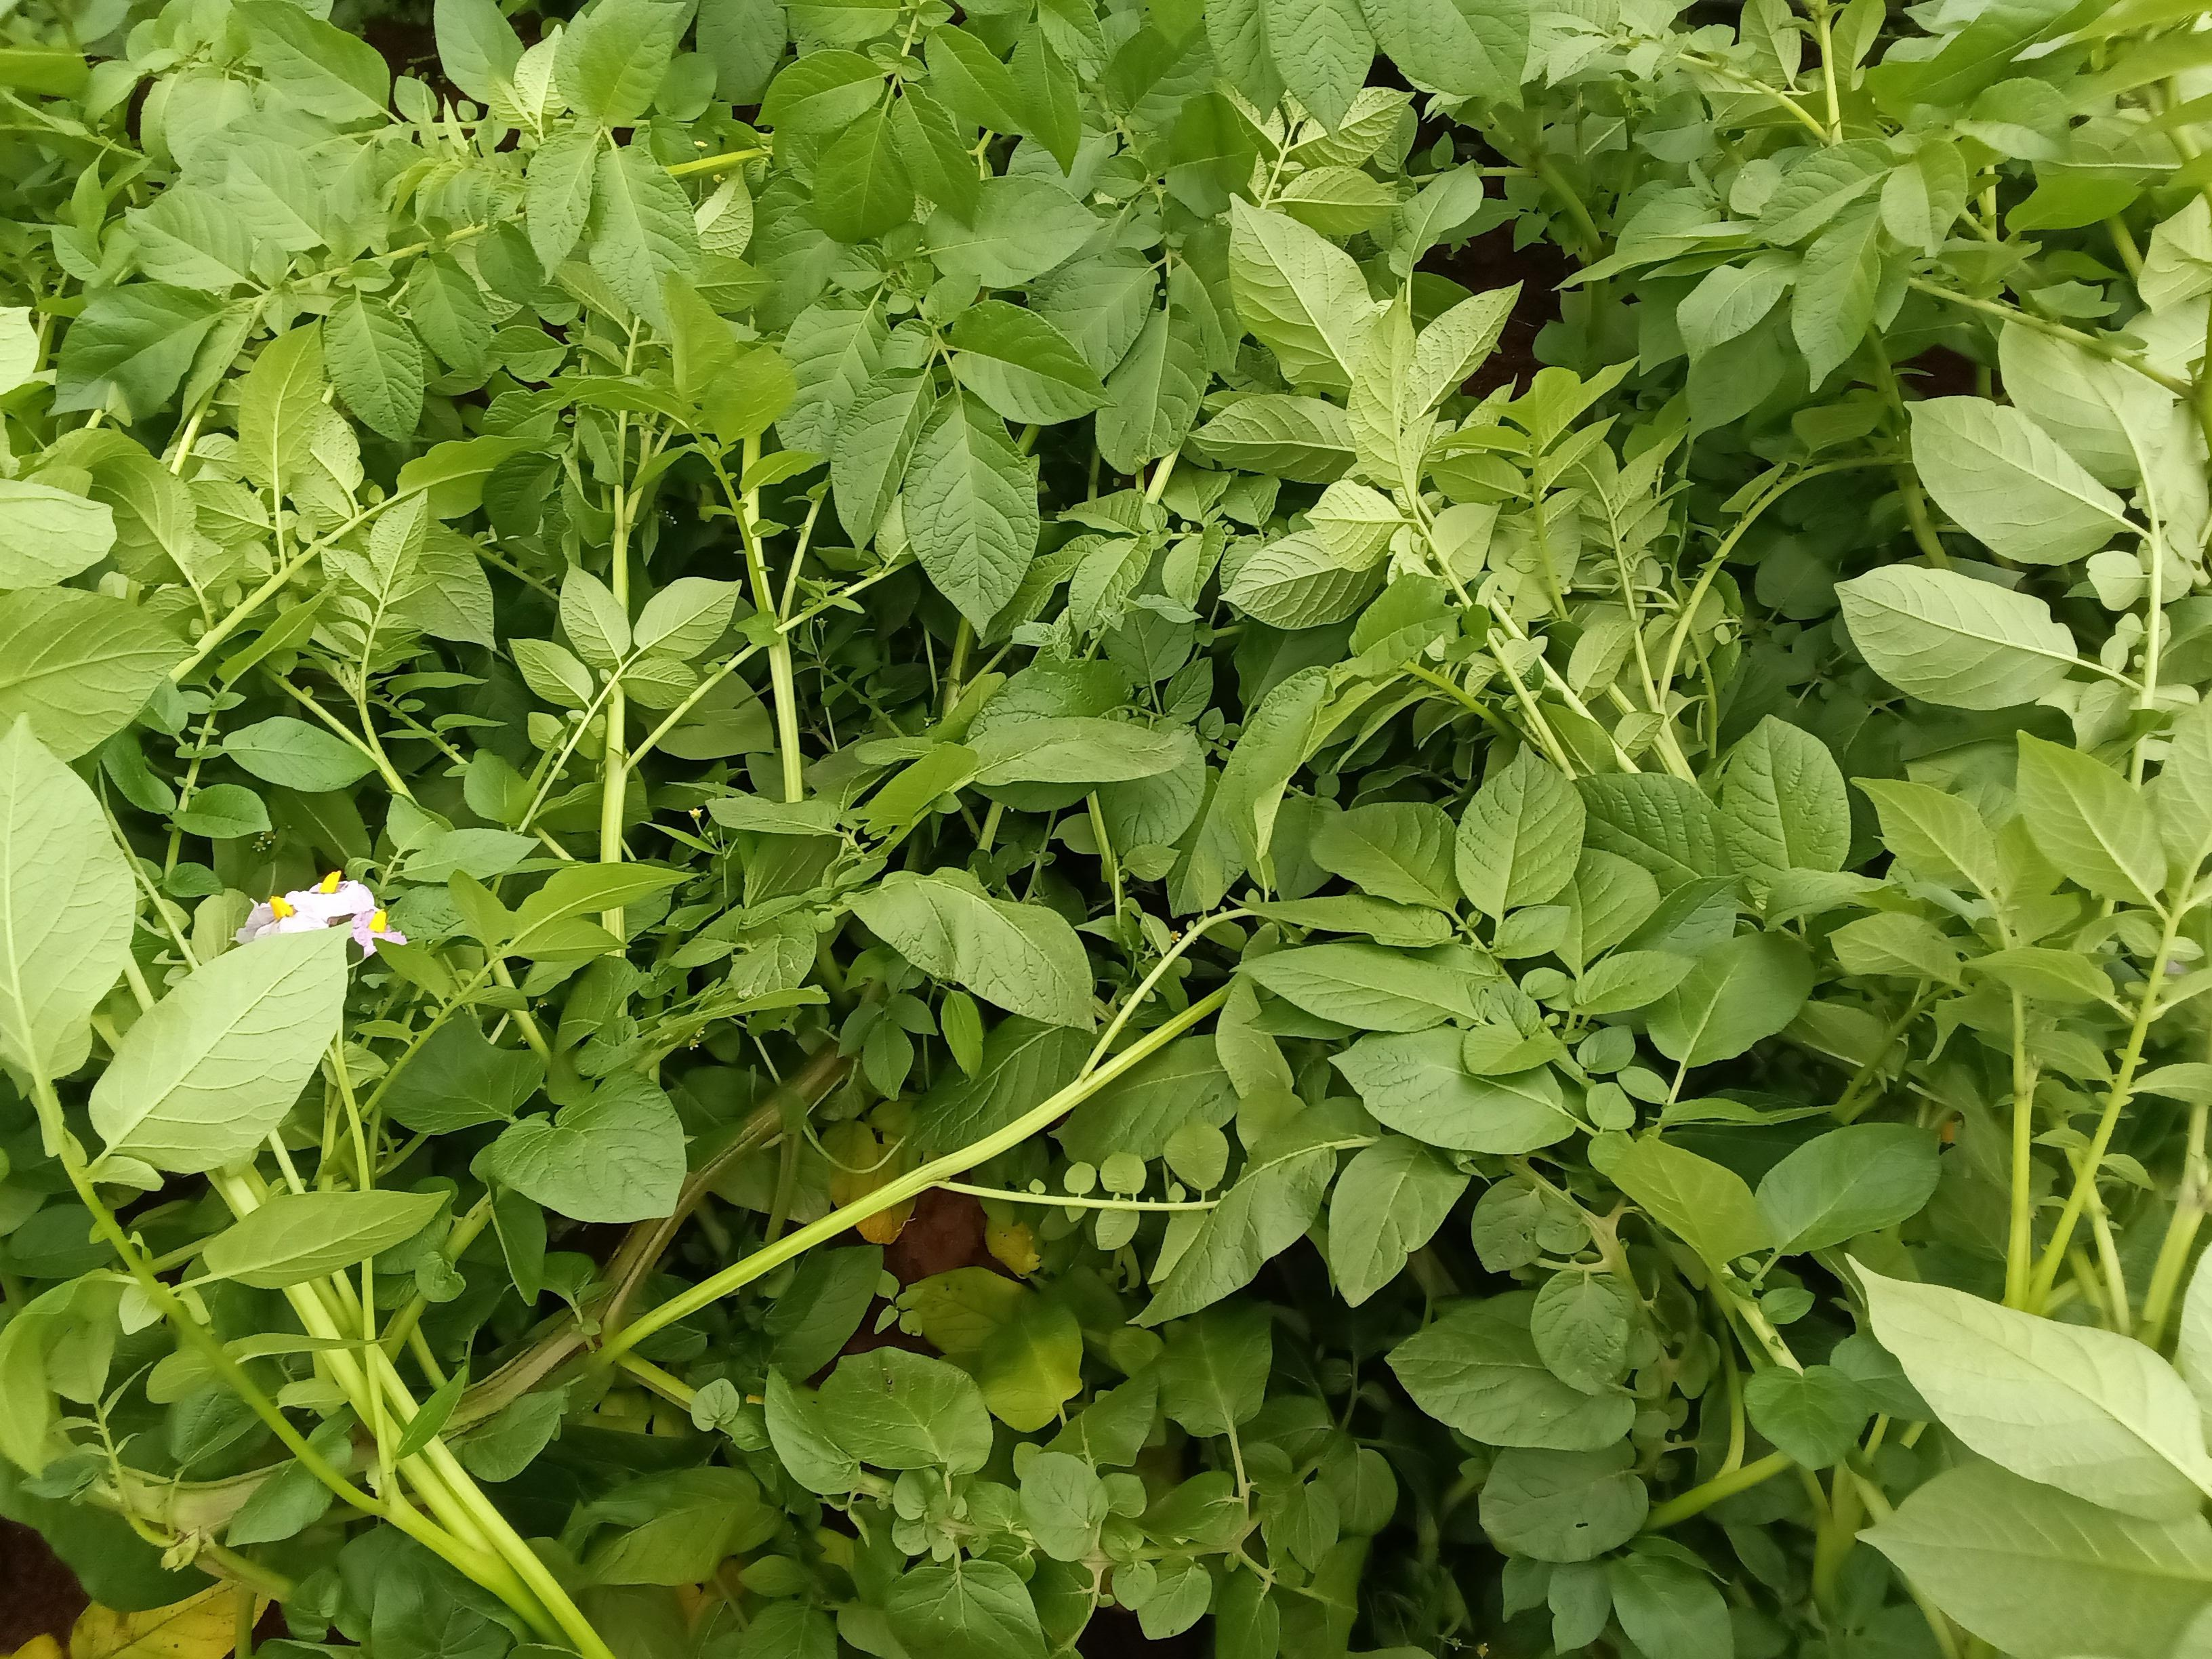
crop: potato
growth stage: flowering
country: Kenya
